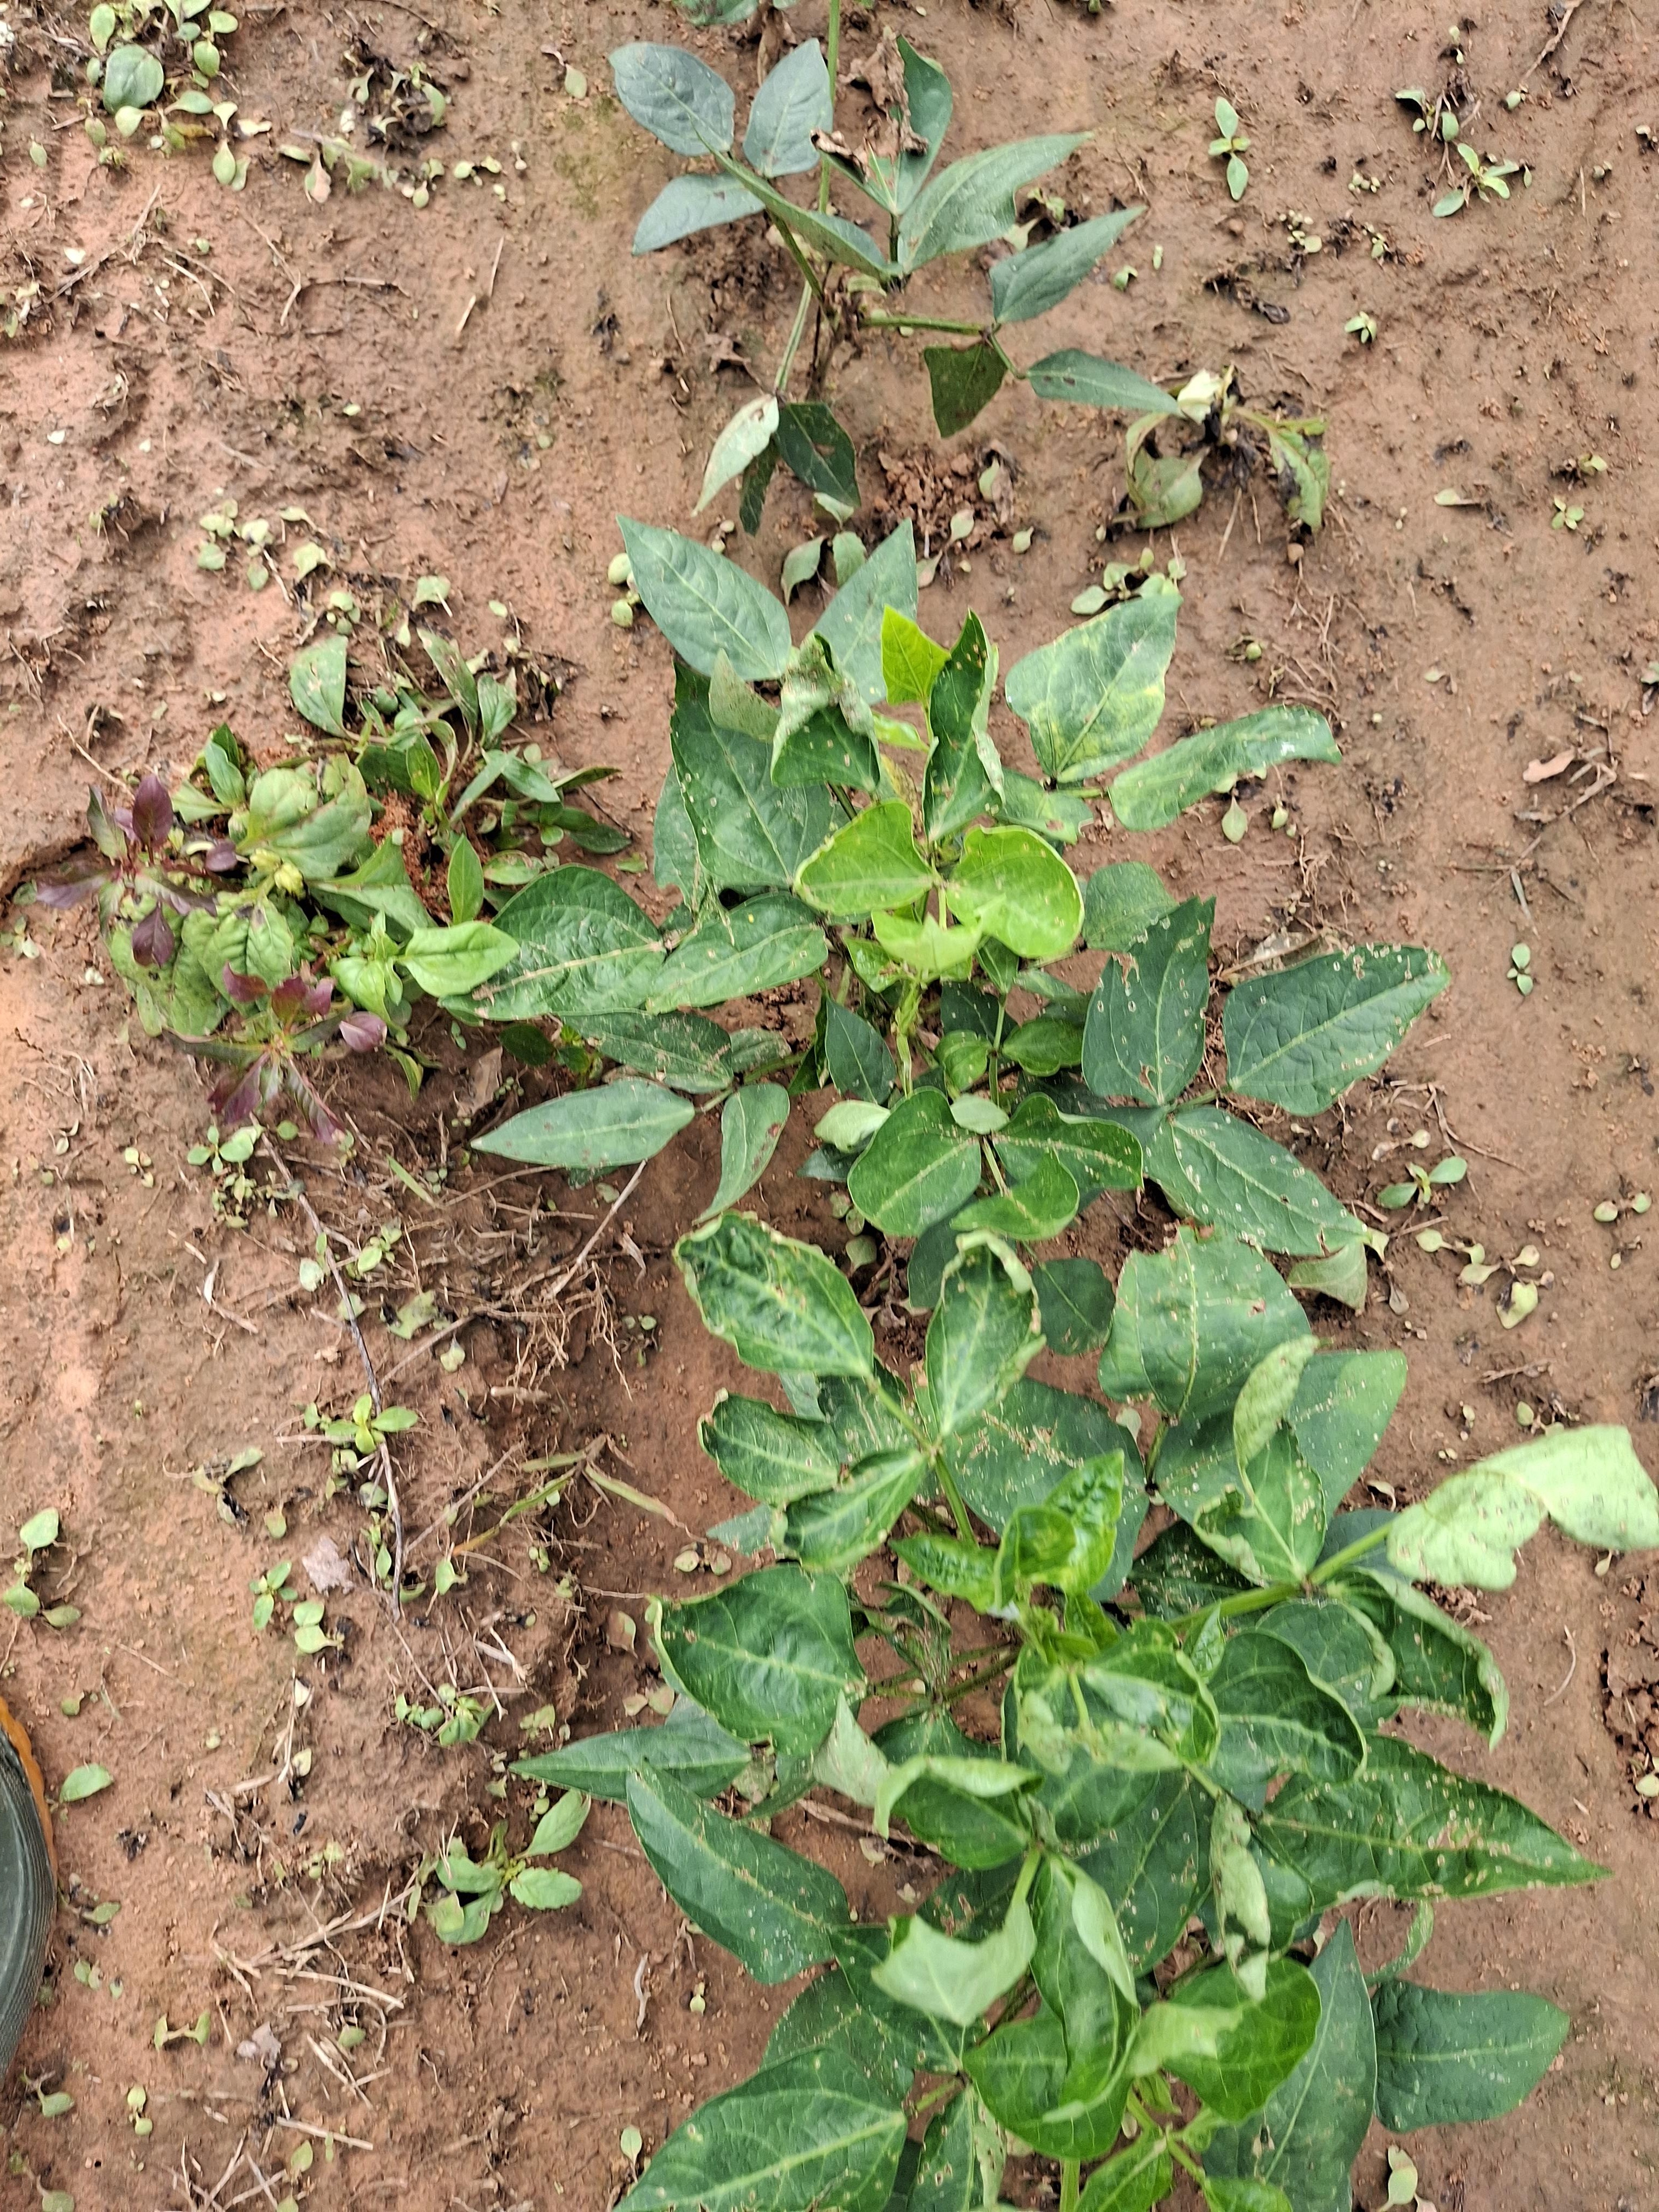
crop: cowpea
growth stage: vegetative
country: Nigeria
